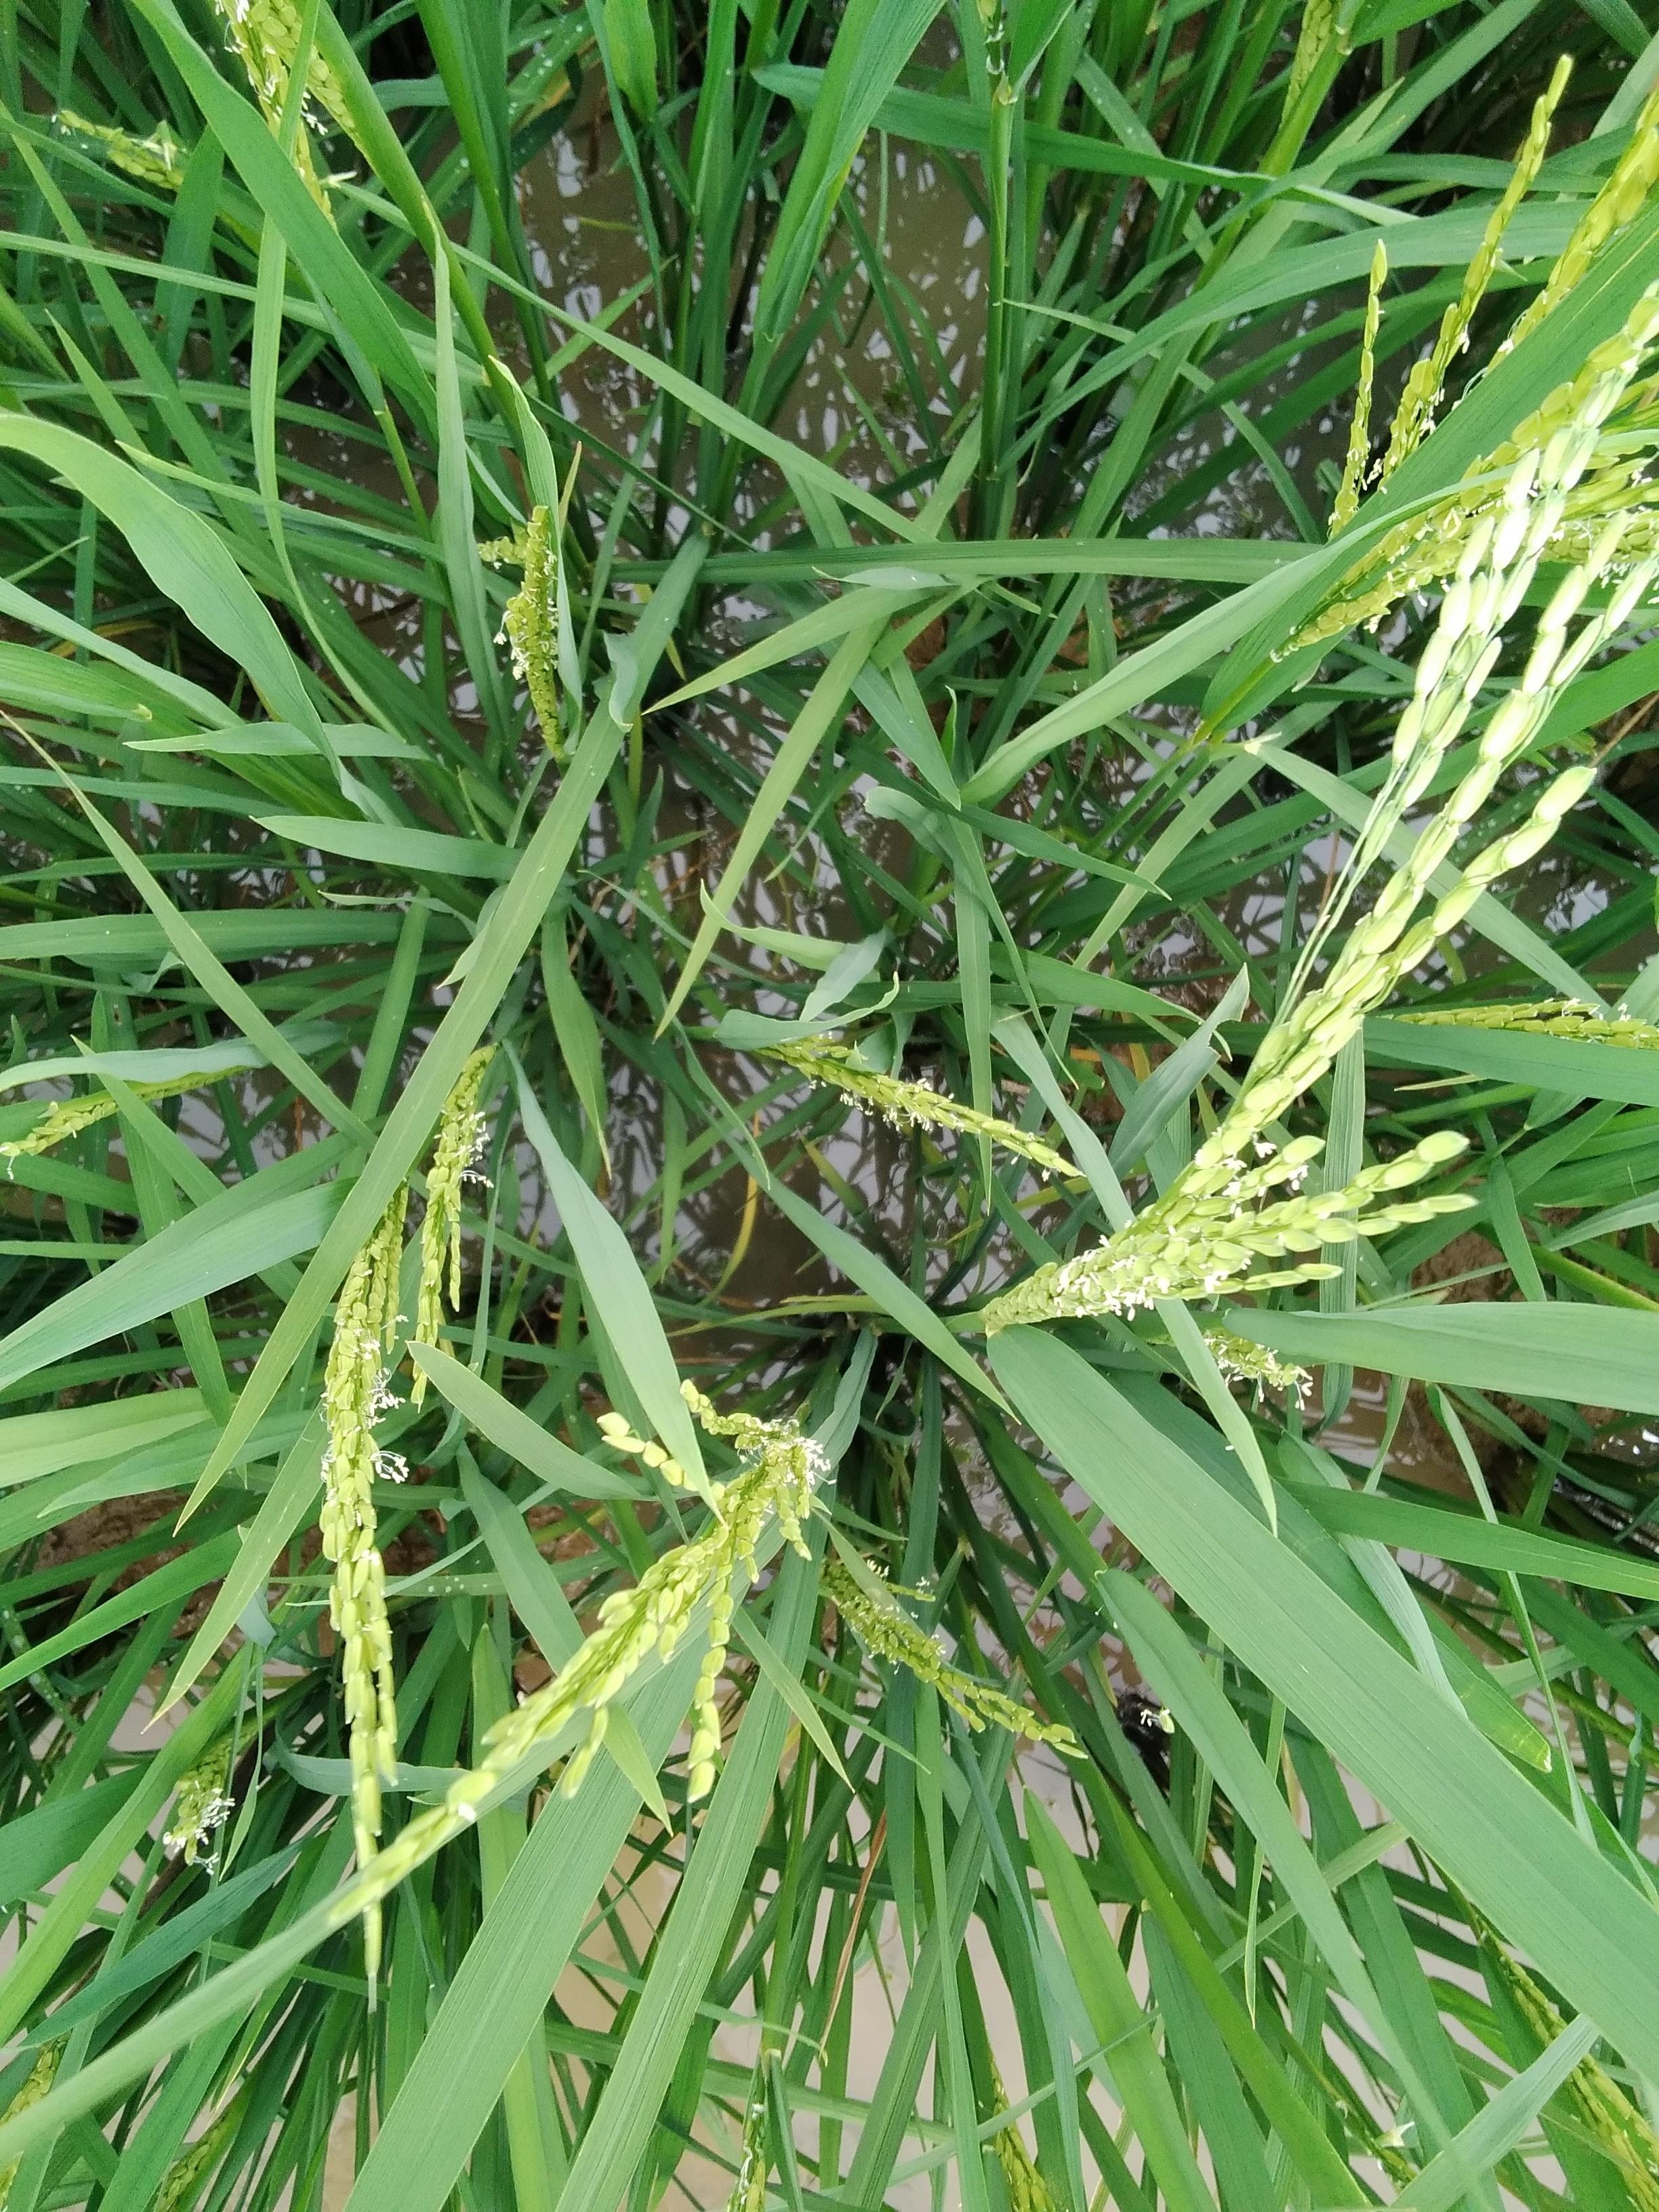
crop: rice
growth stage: flowering
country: Nigeria
